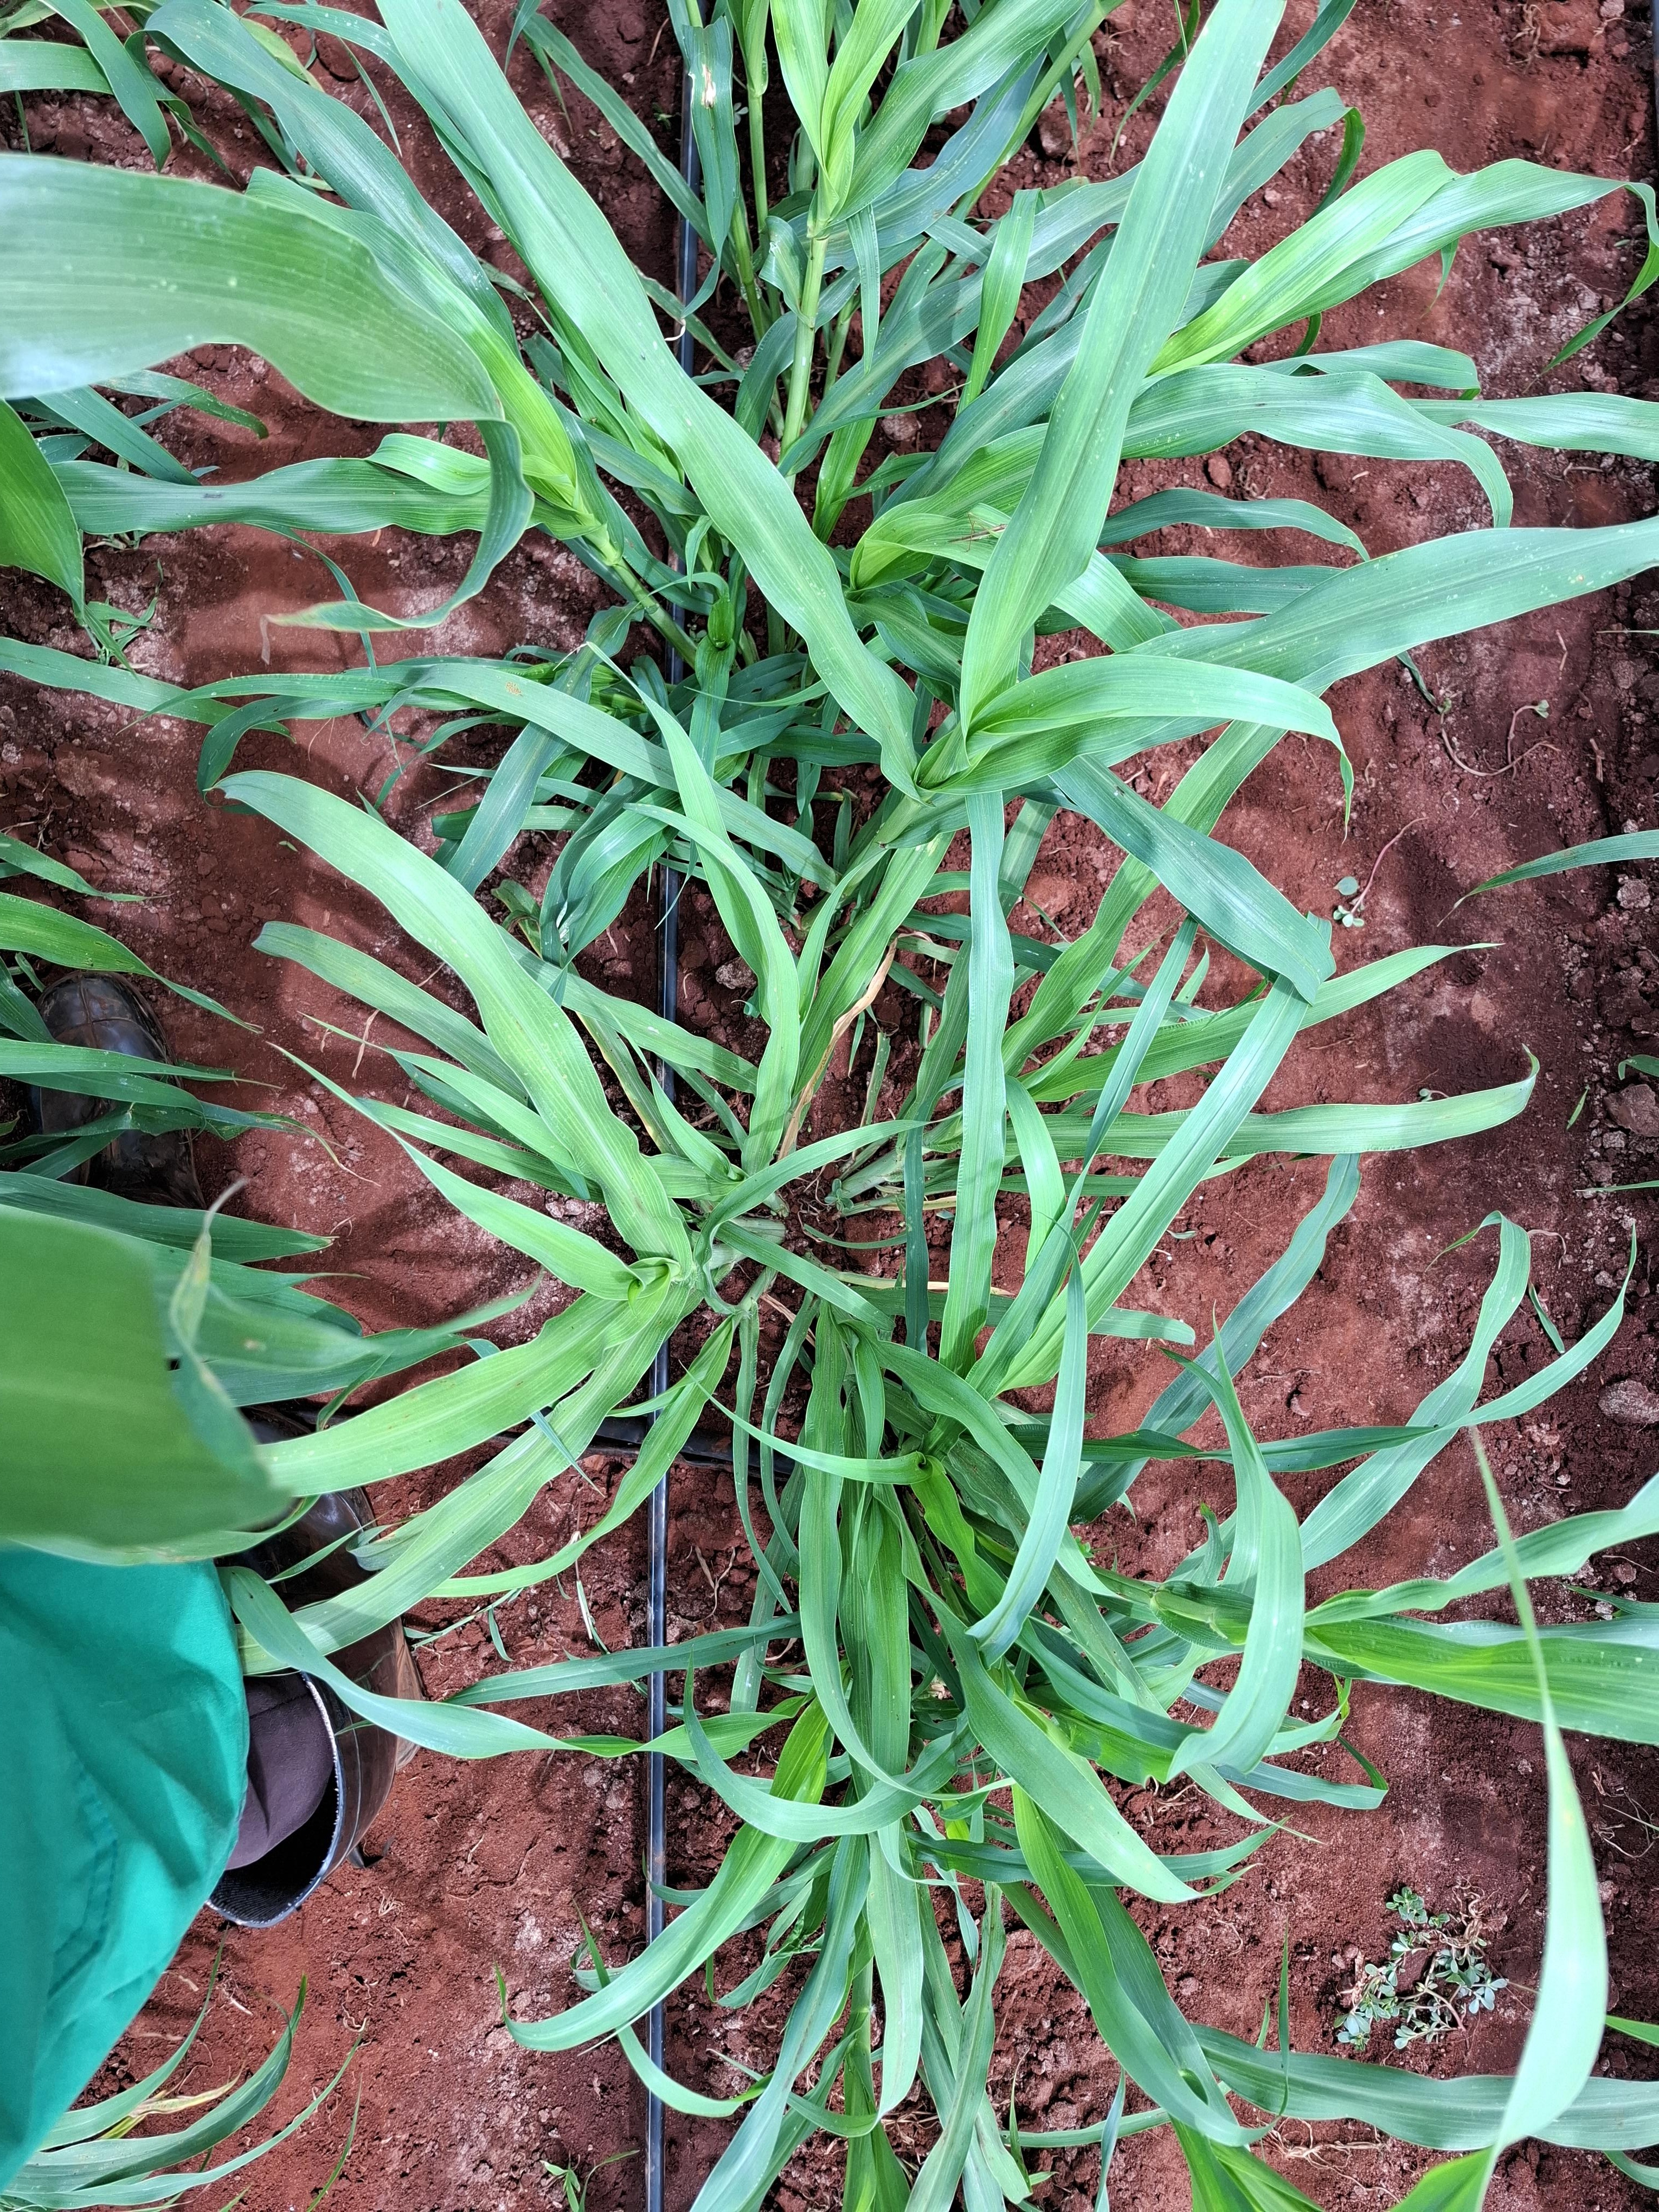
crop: pearl millet
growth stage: elongation stem
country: Kenya
